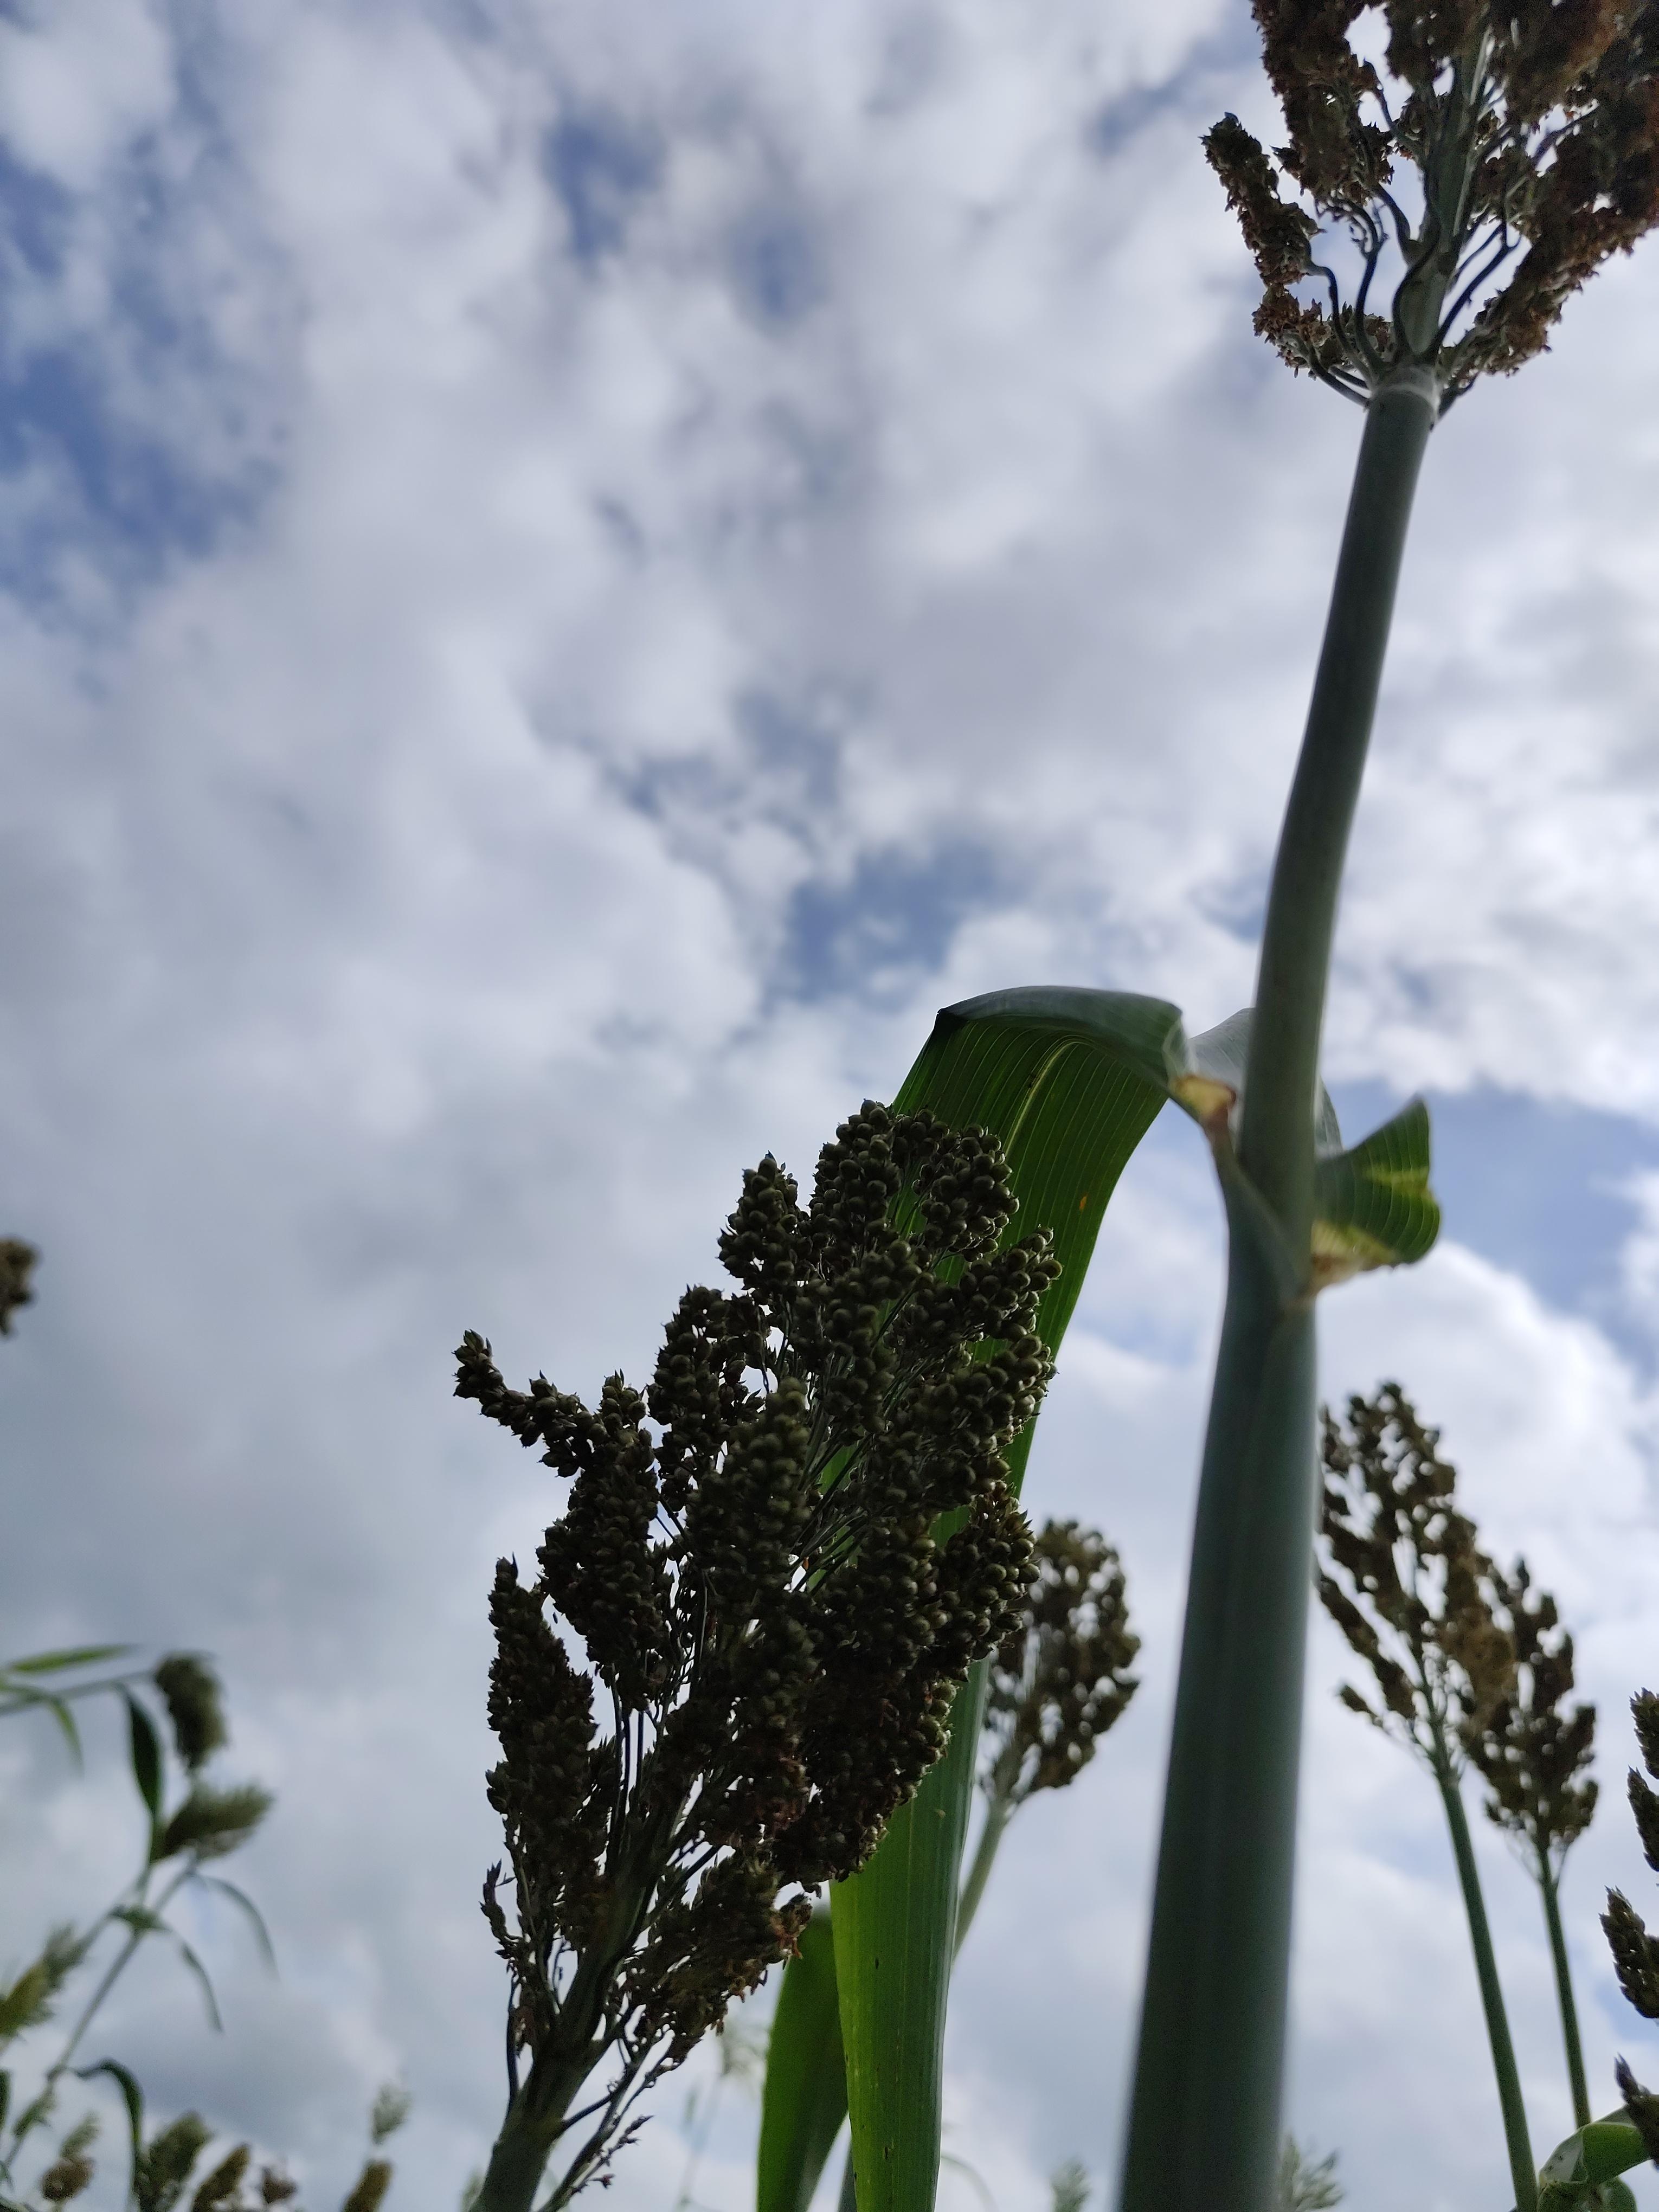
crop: sorghum
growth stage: filling grain
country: Tanzania
